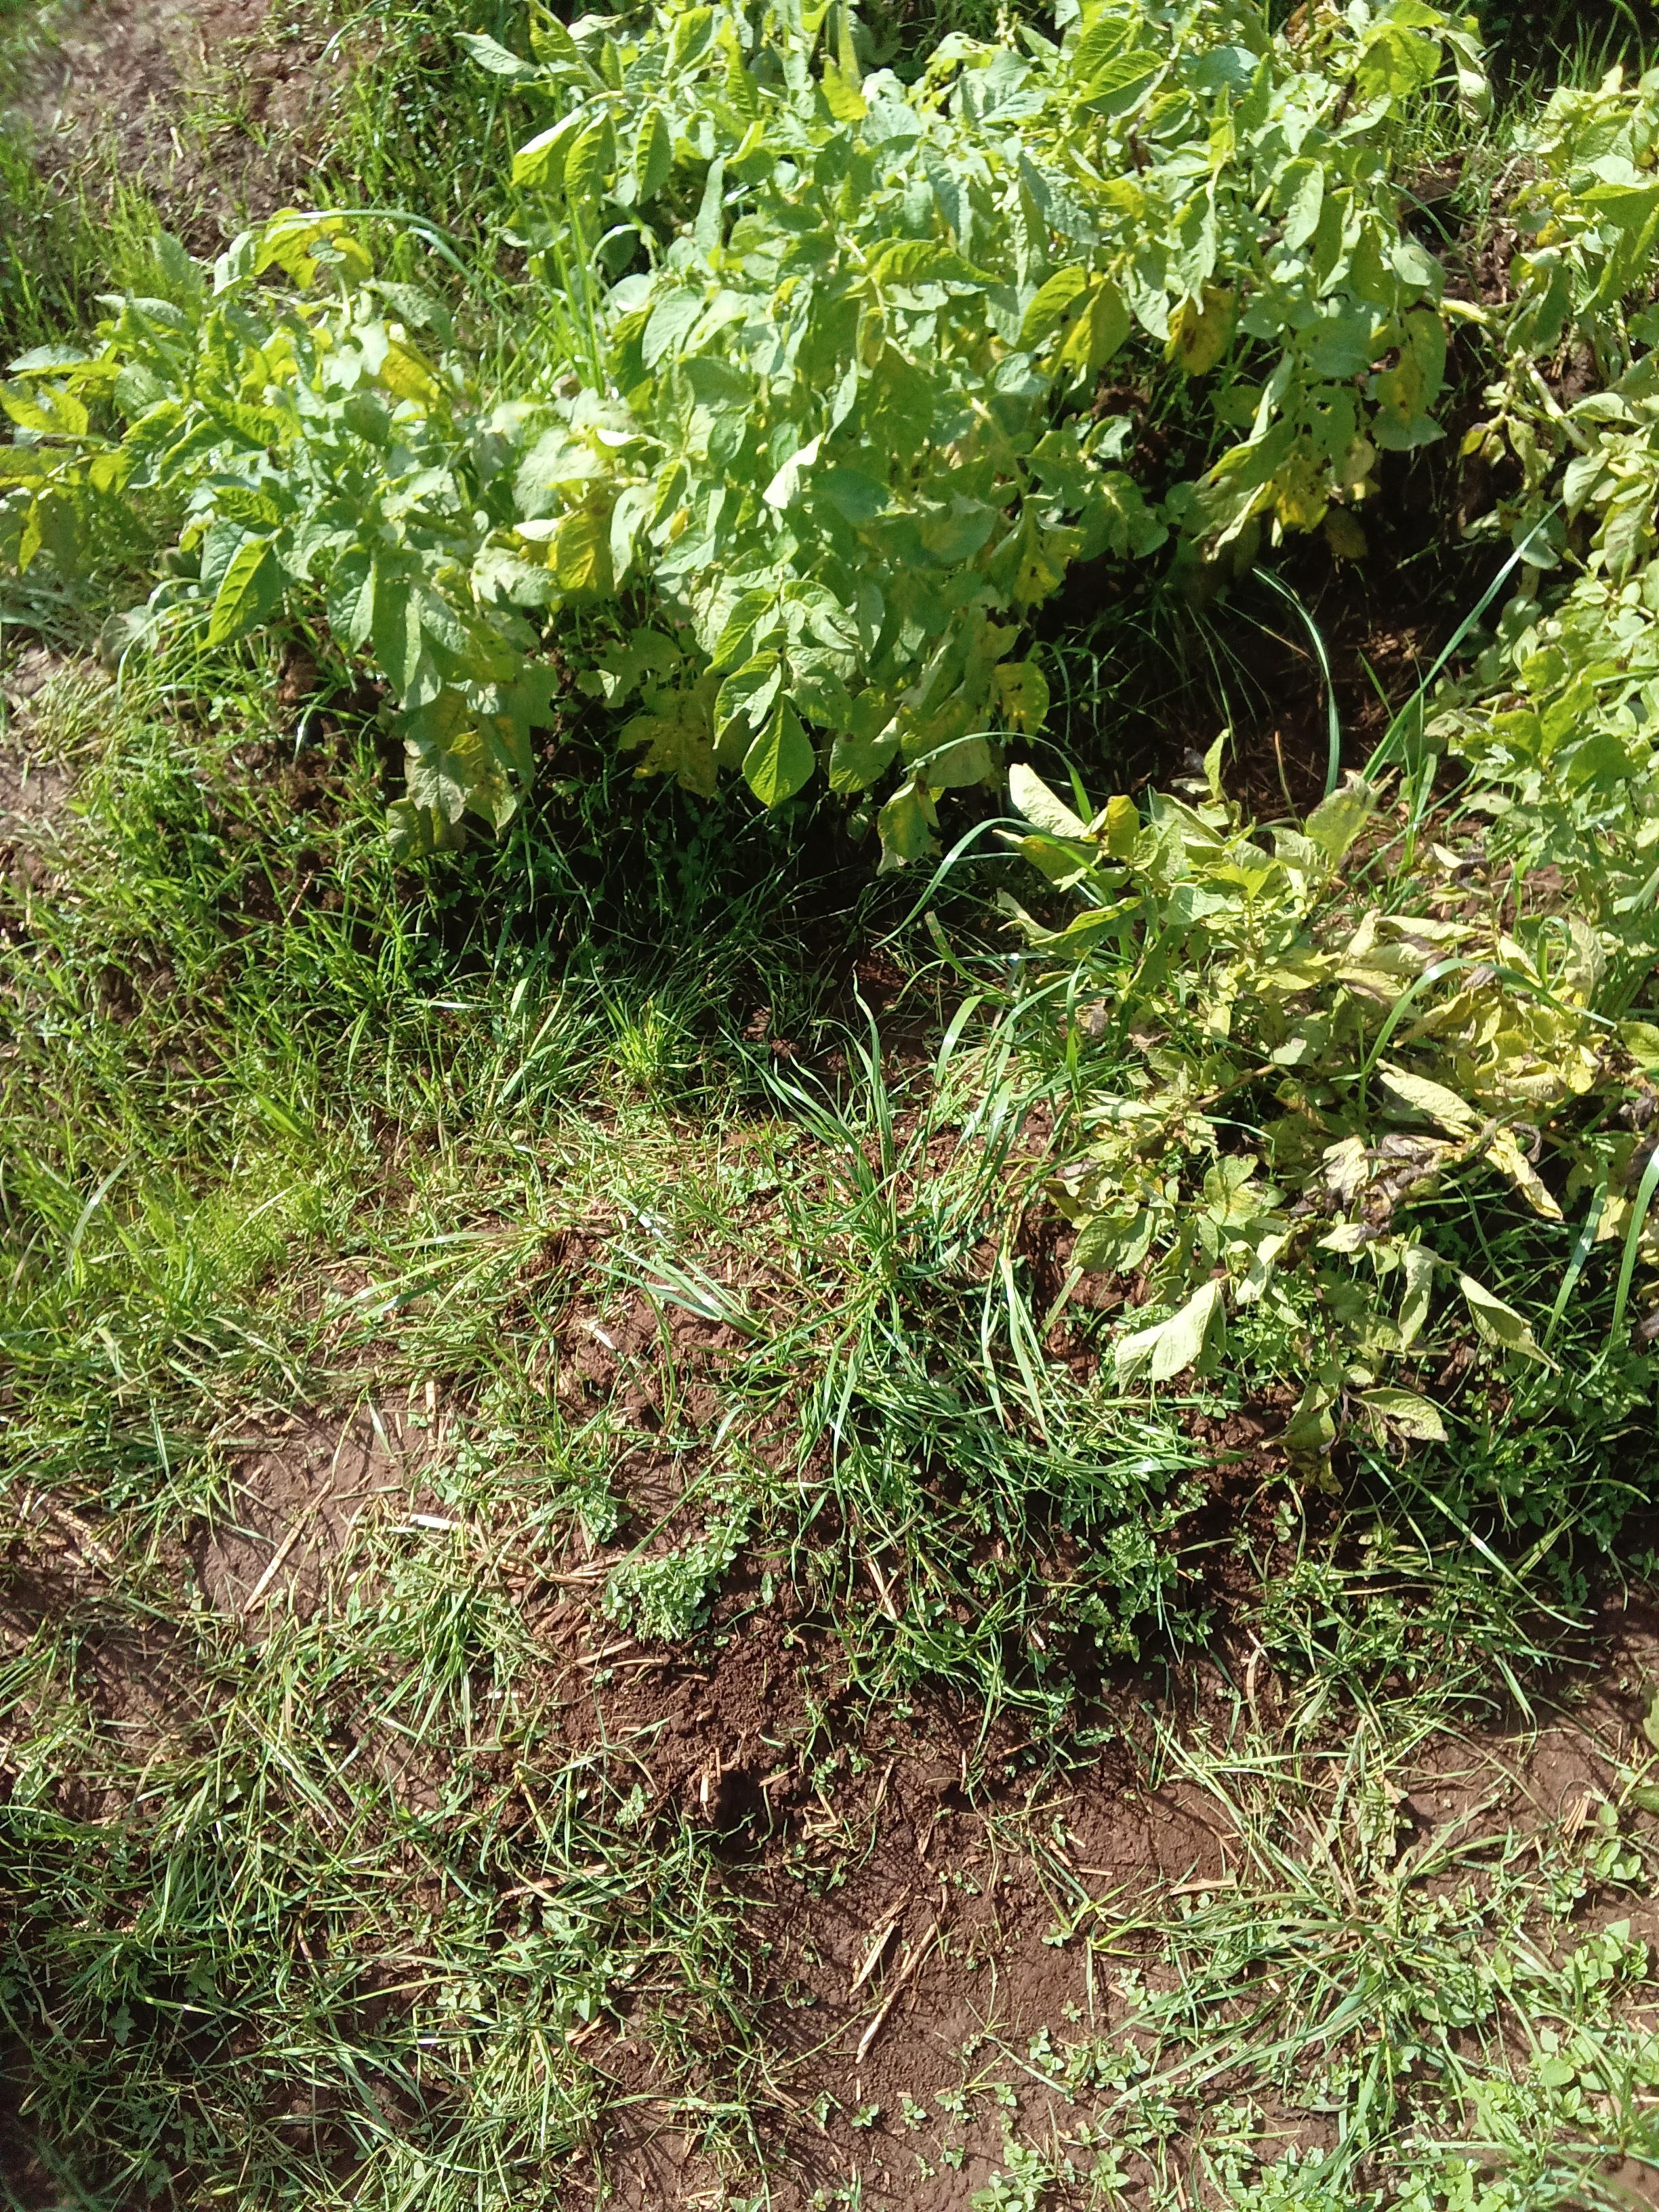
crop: potato
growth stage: flowering
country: Kenya
